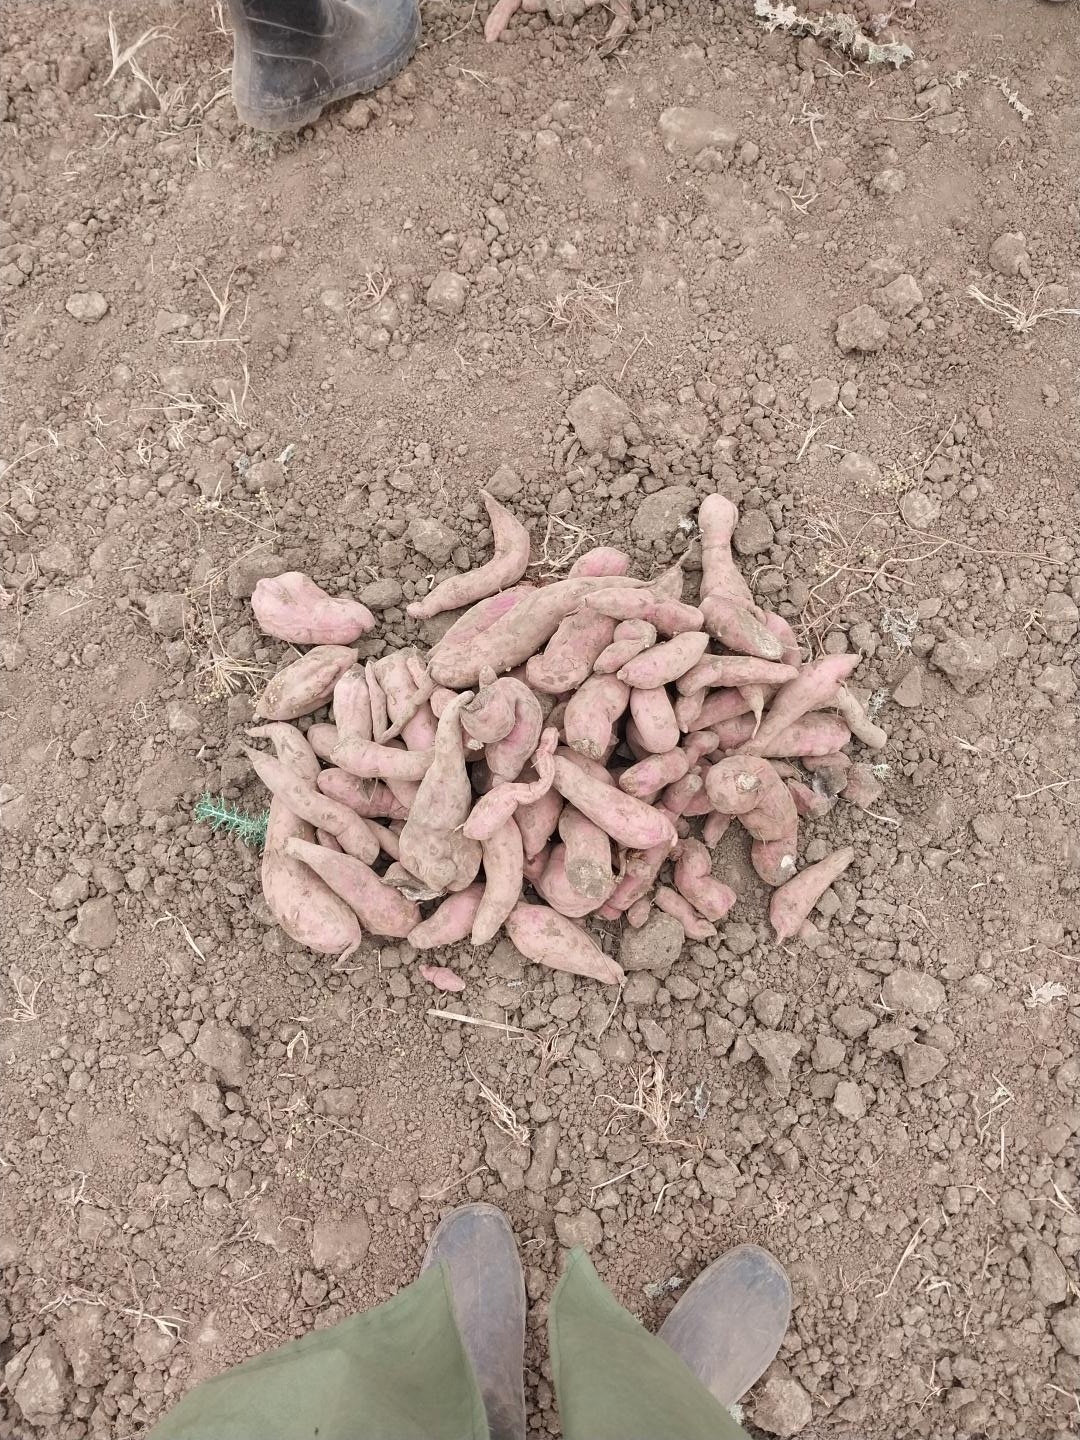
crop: sweet potato
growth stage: harvest maturity
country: Tanzania
